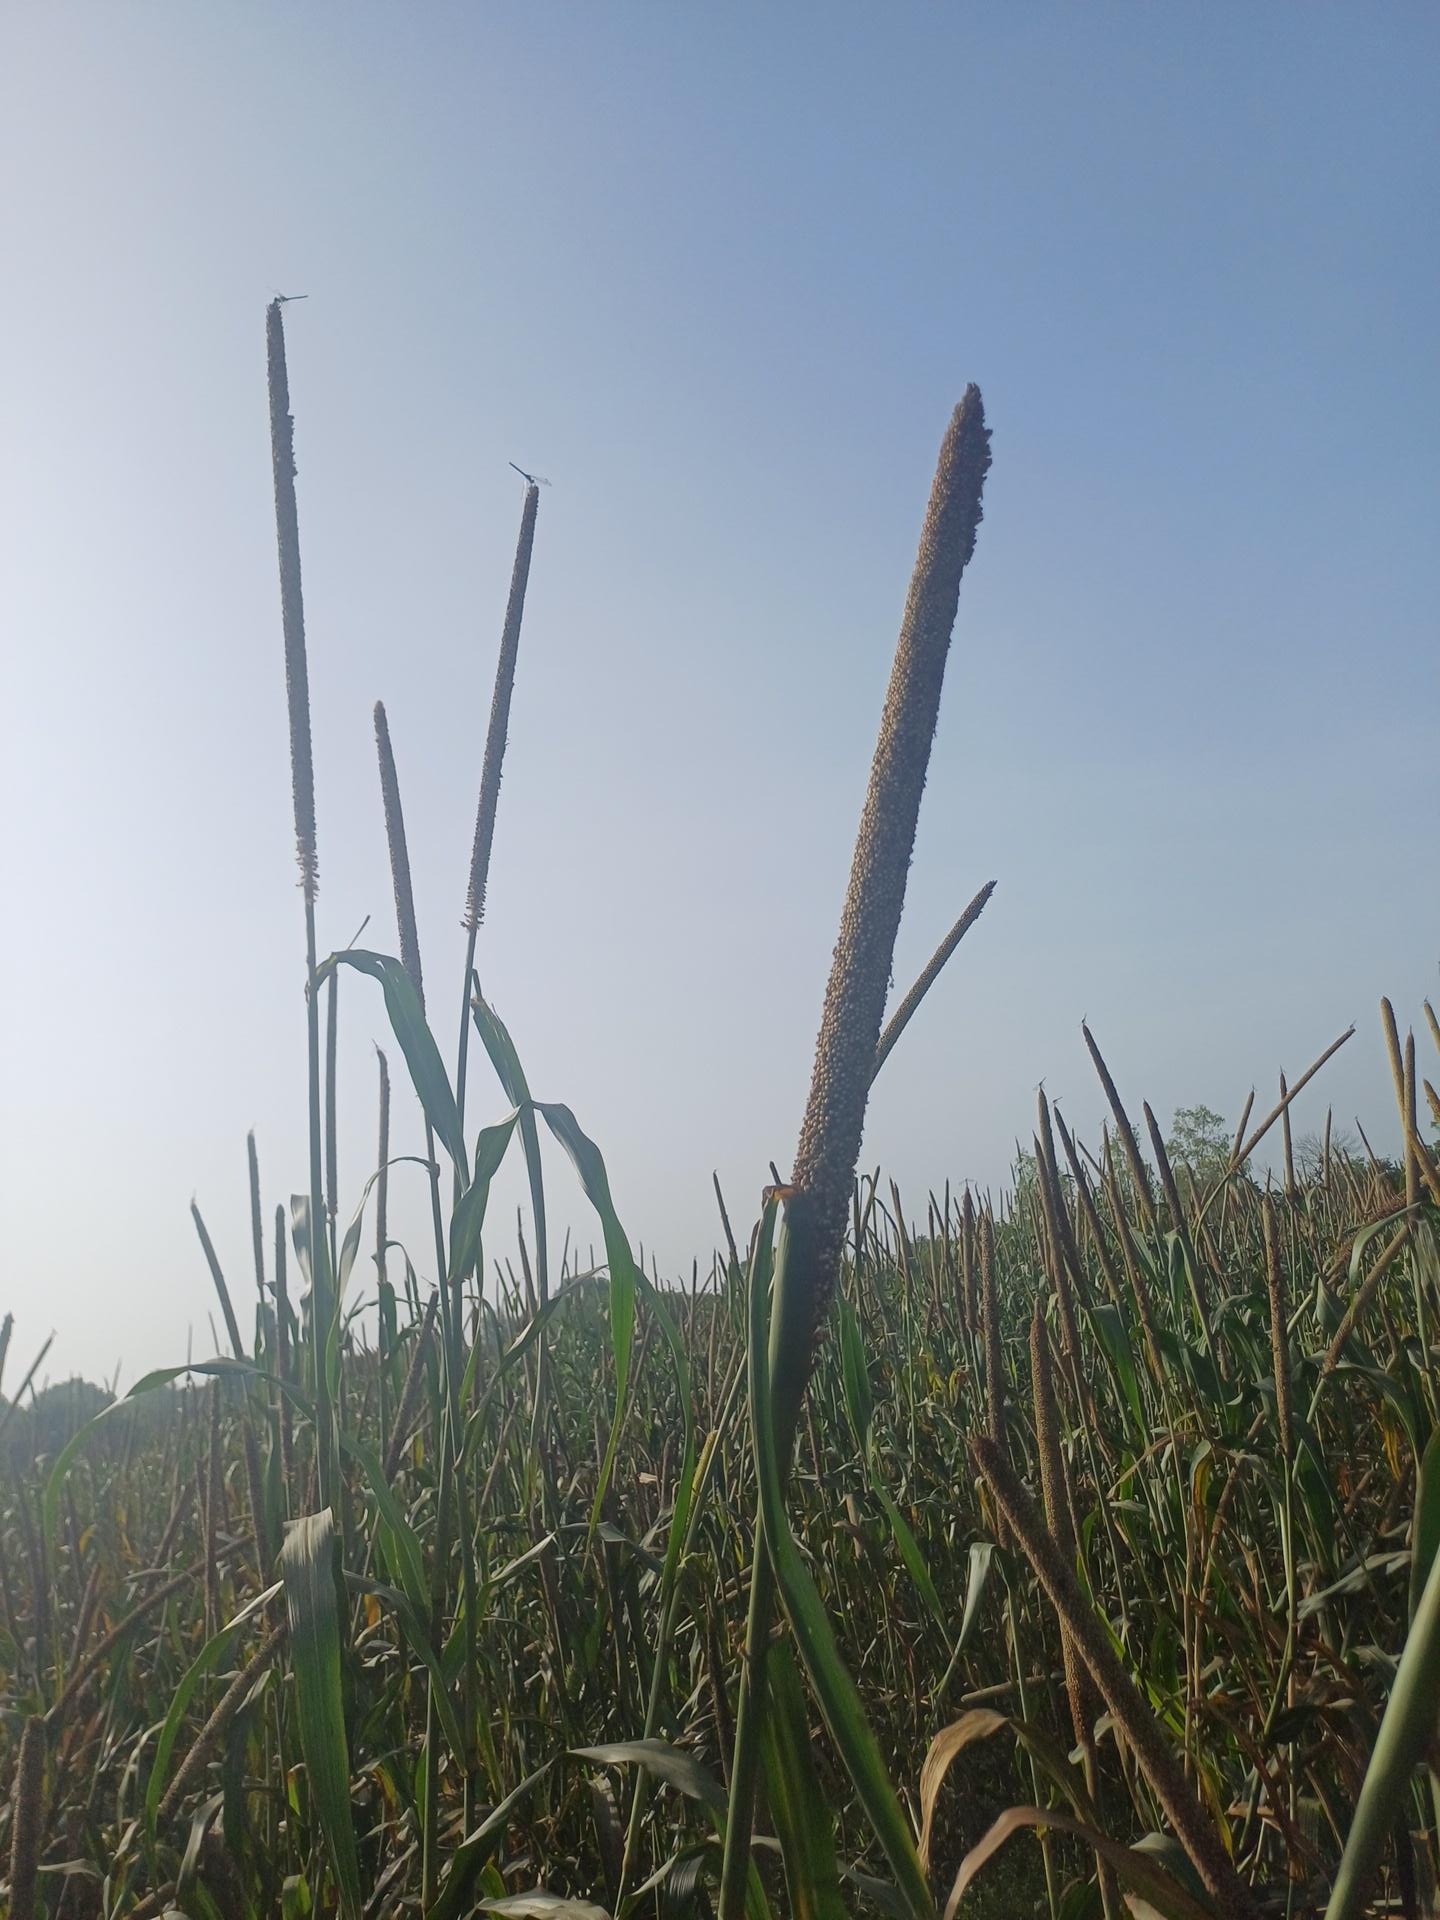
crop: pearl millet
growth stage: filling grain
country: Senegal
